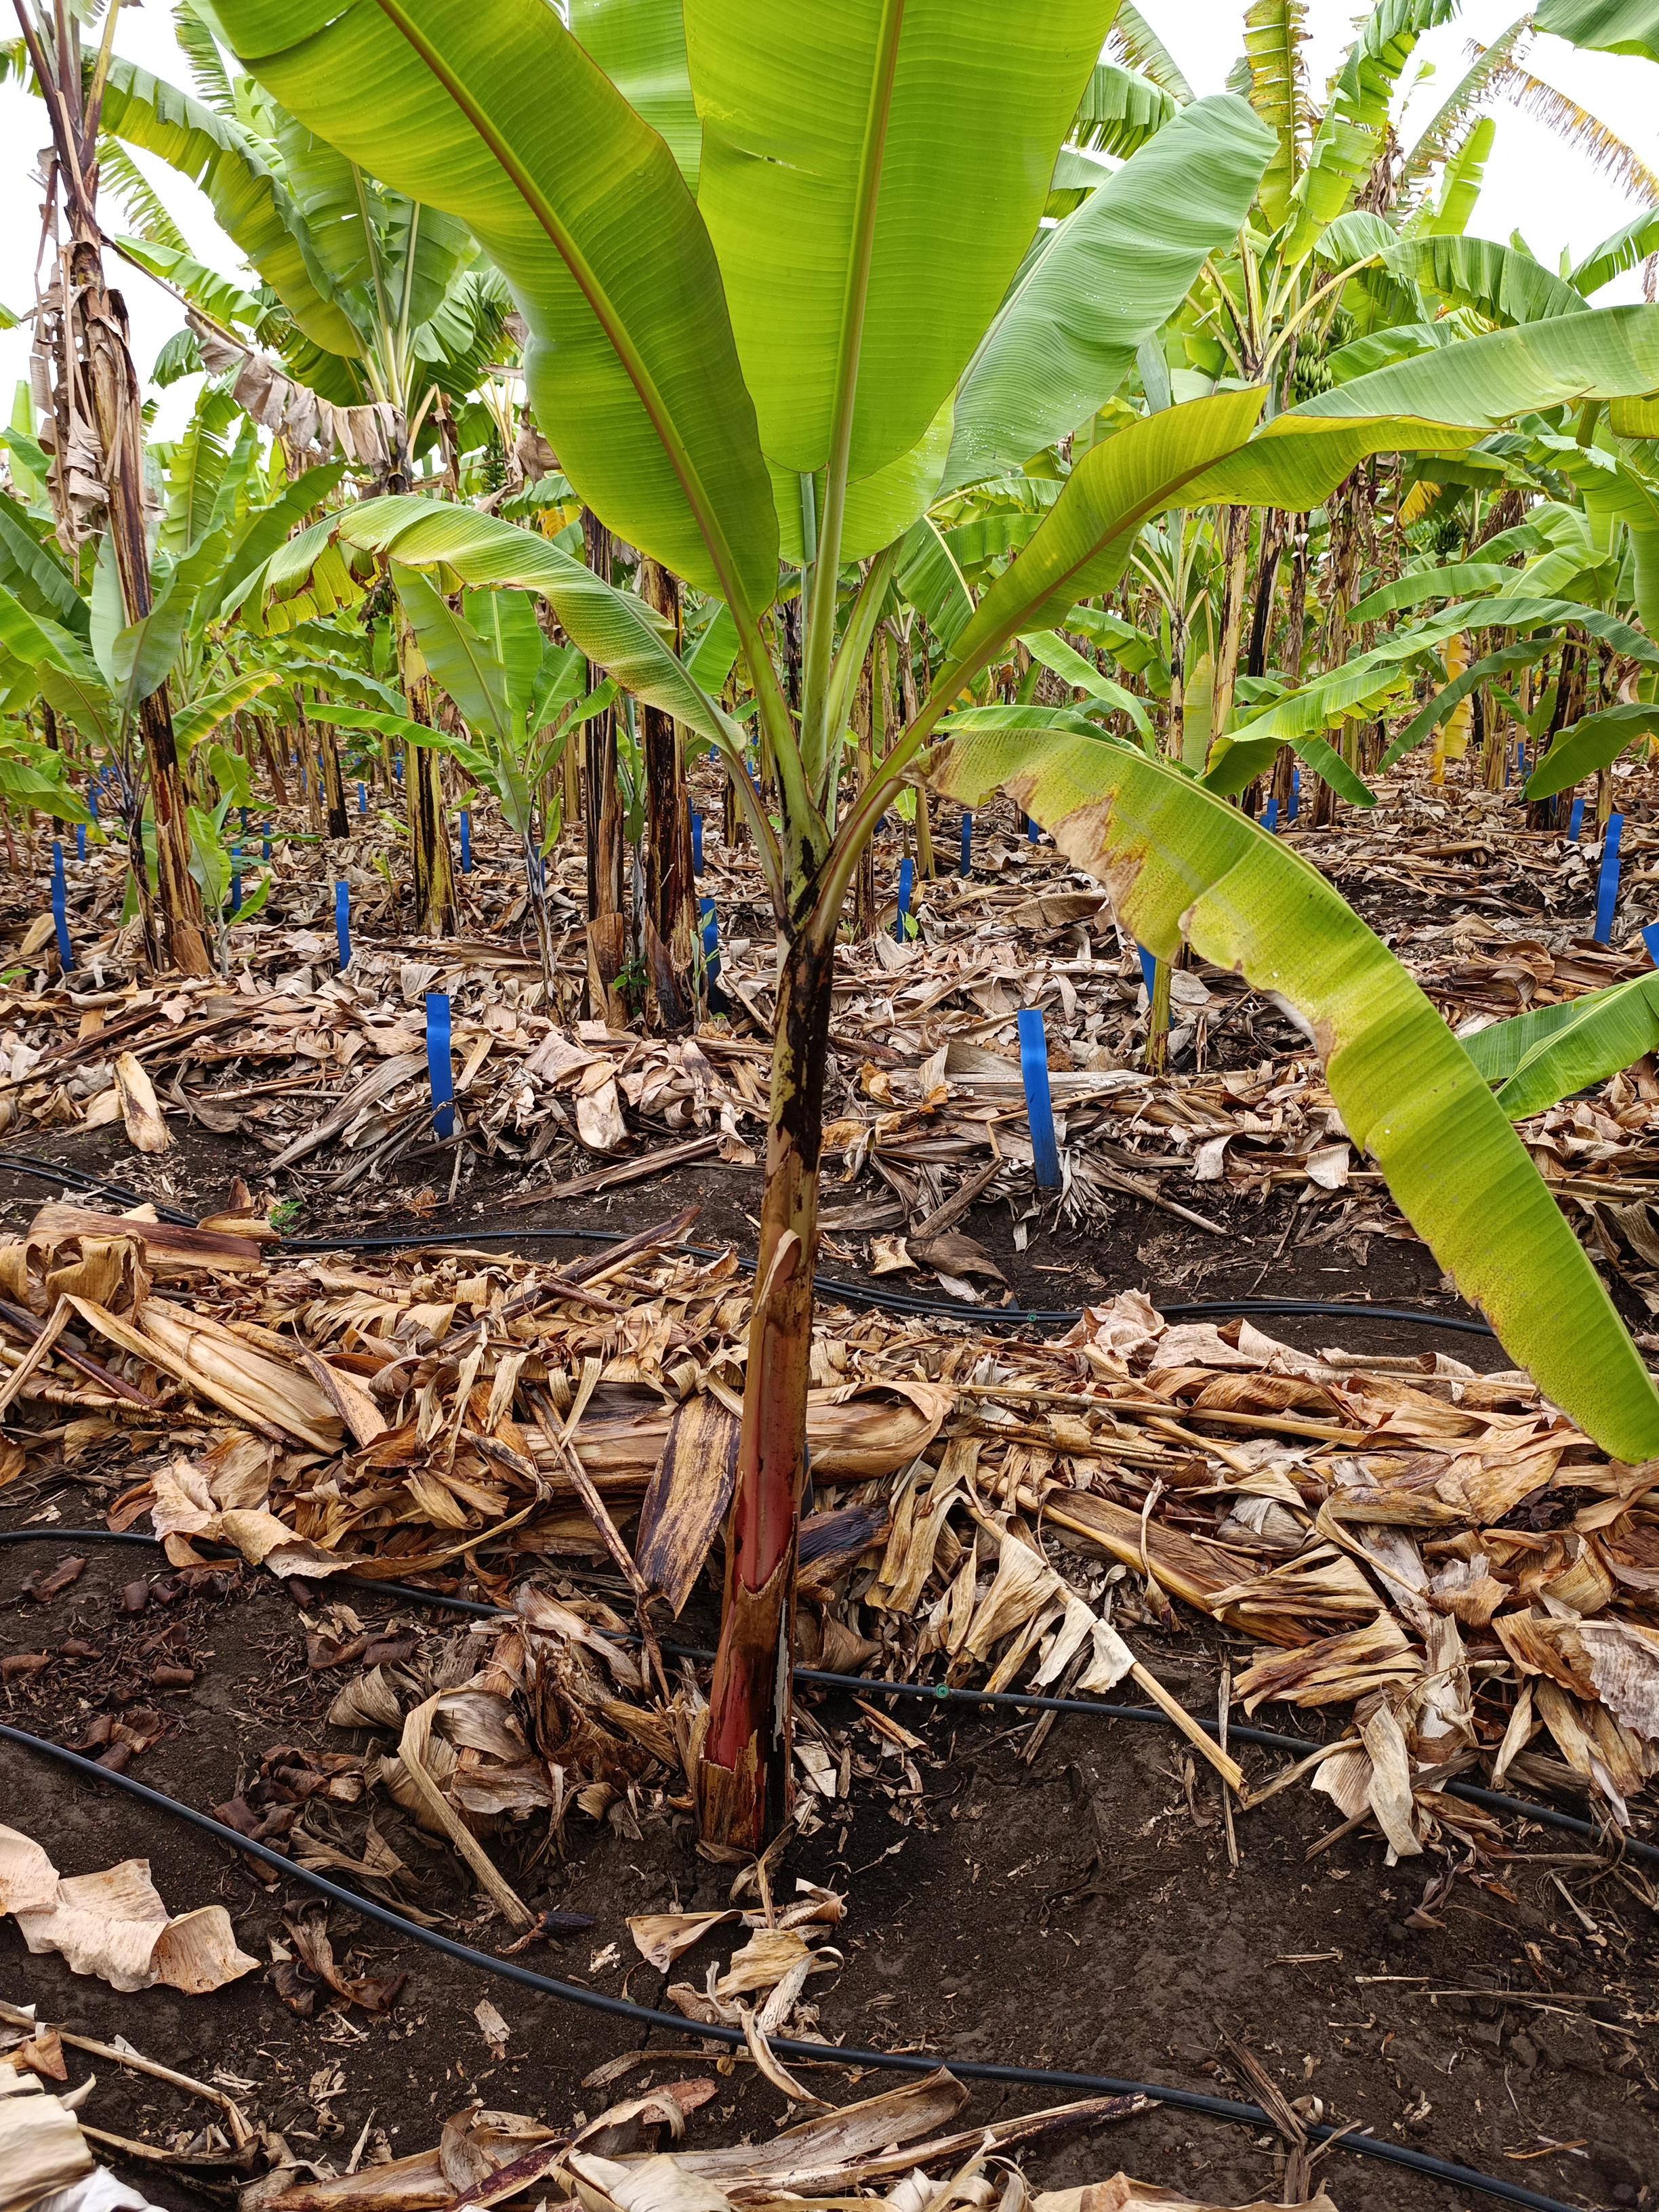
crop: banana
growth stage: vegetative
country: Tanzania
